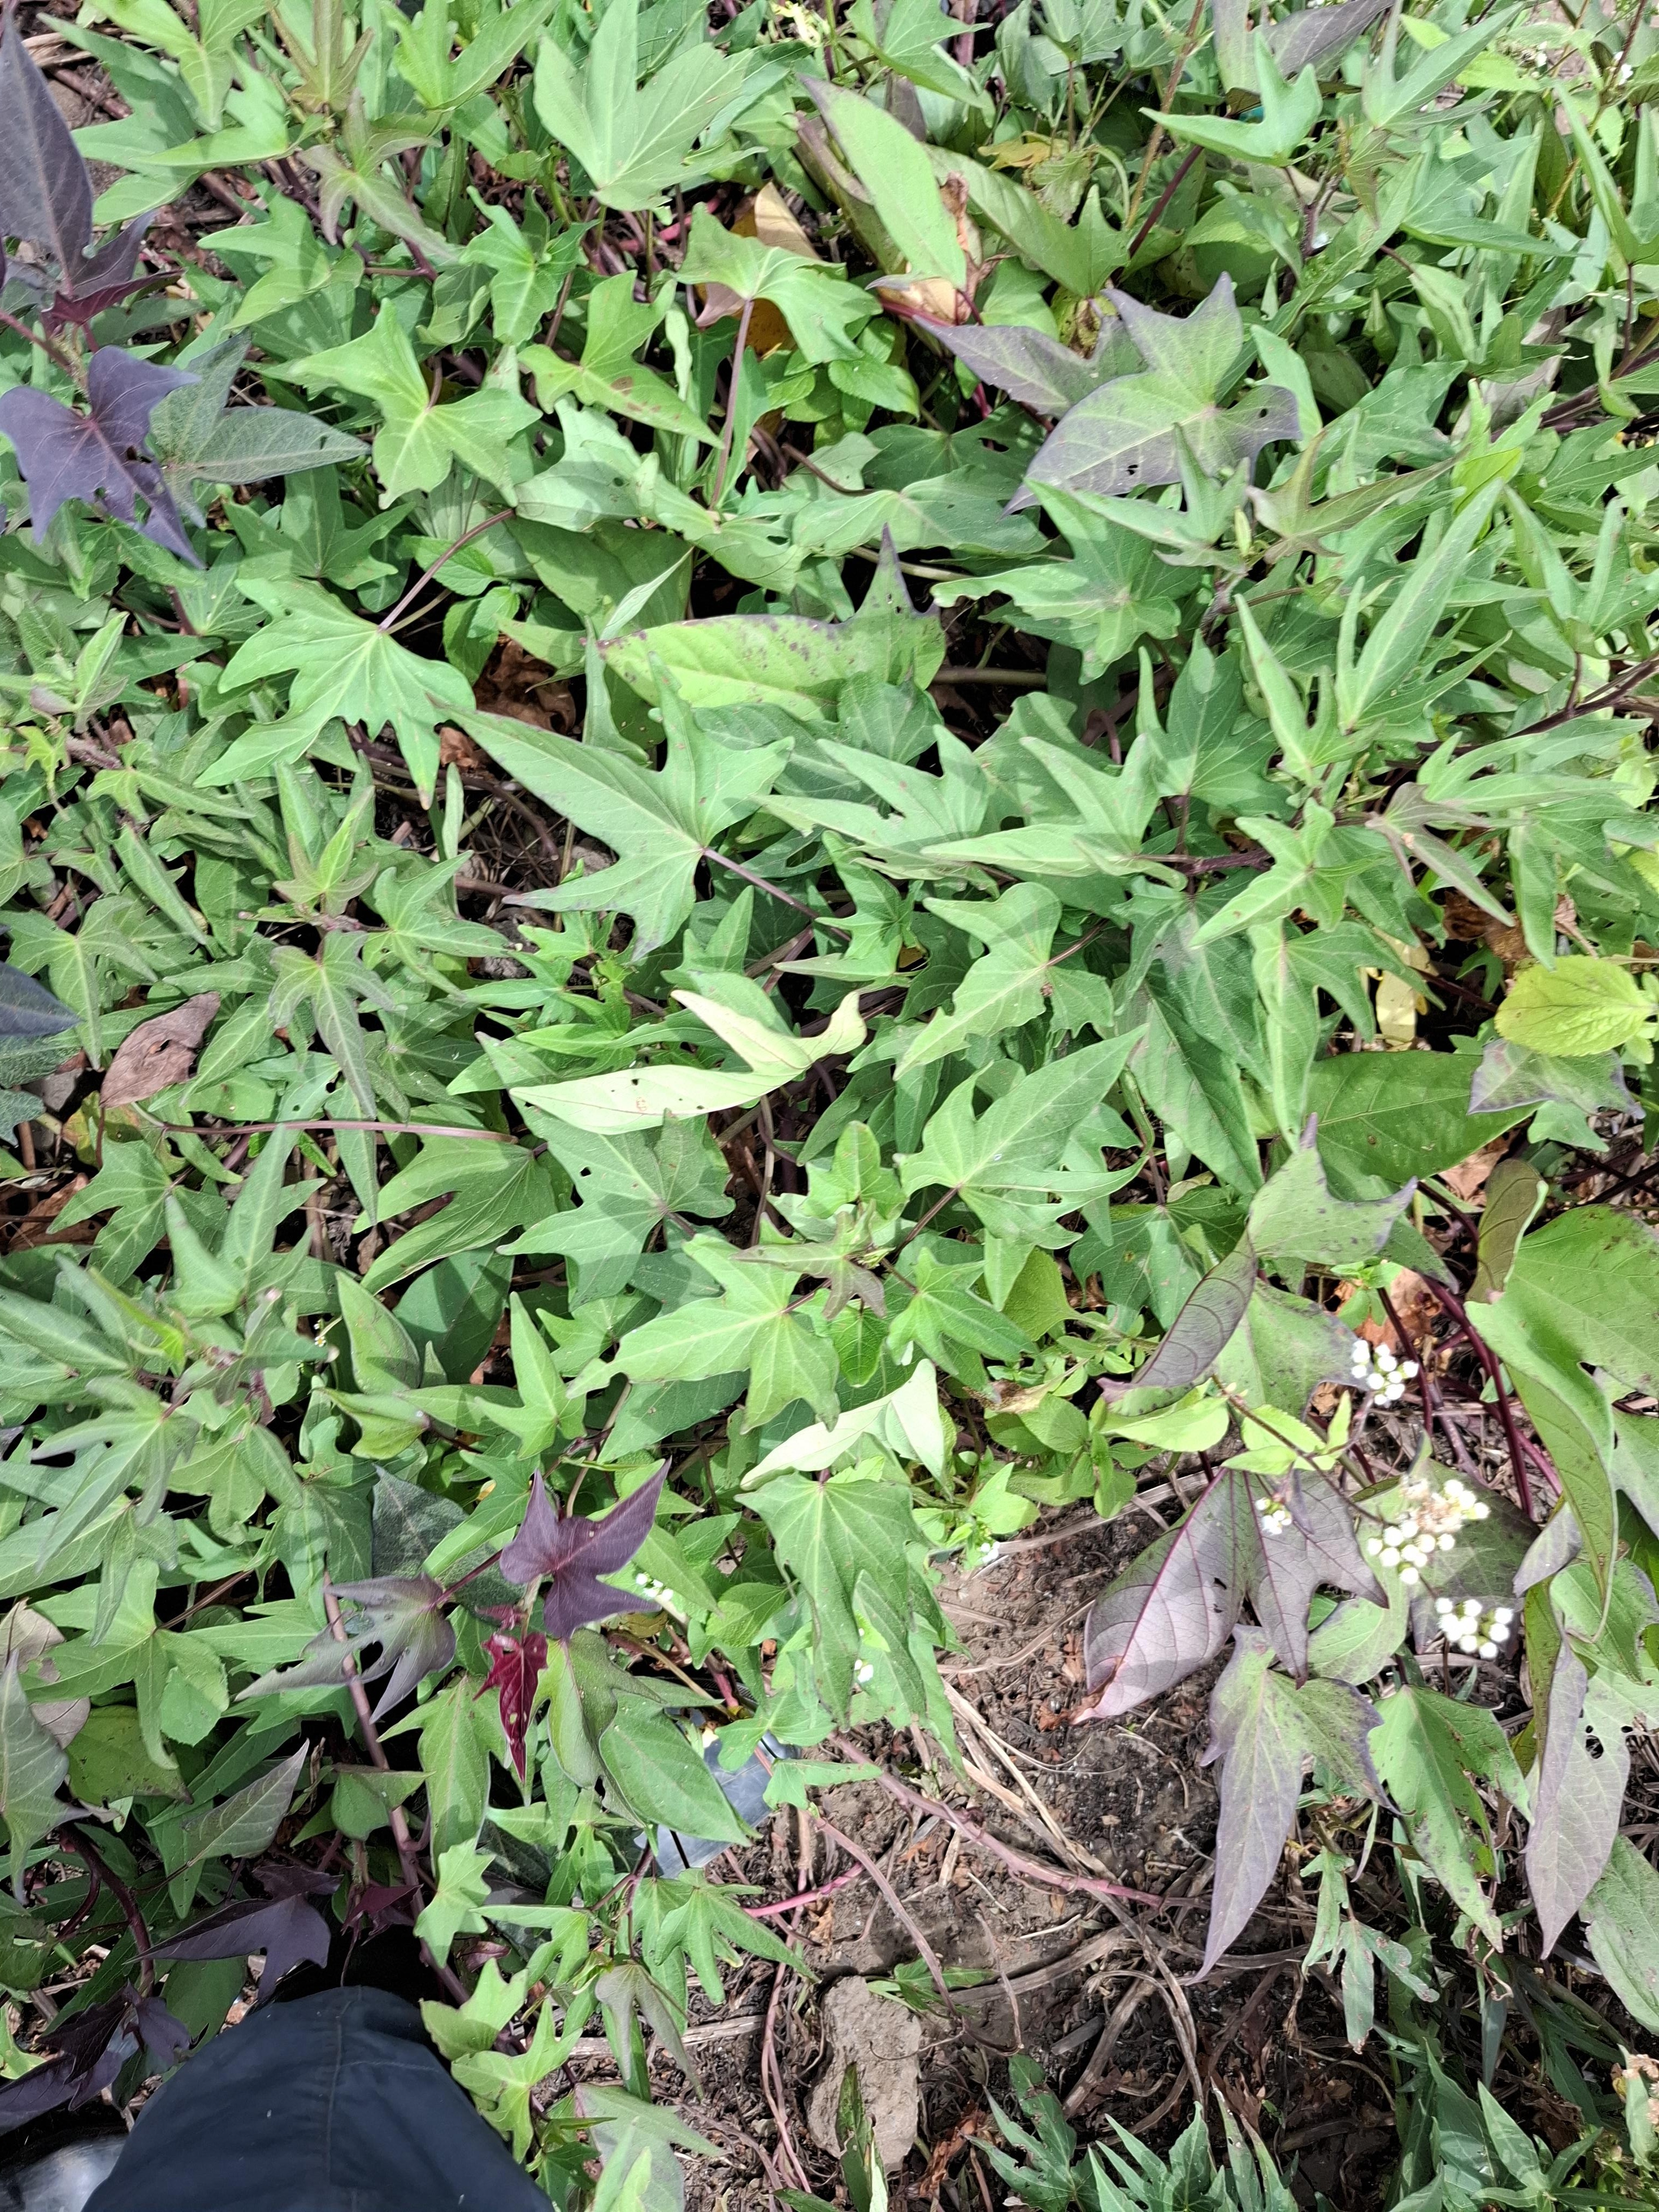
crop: sweet potato
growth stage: flowering
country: Tanzania
